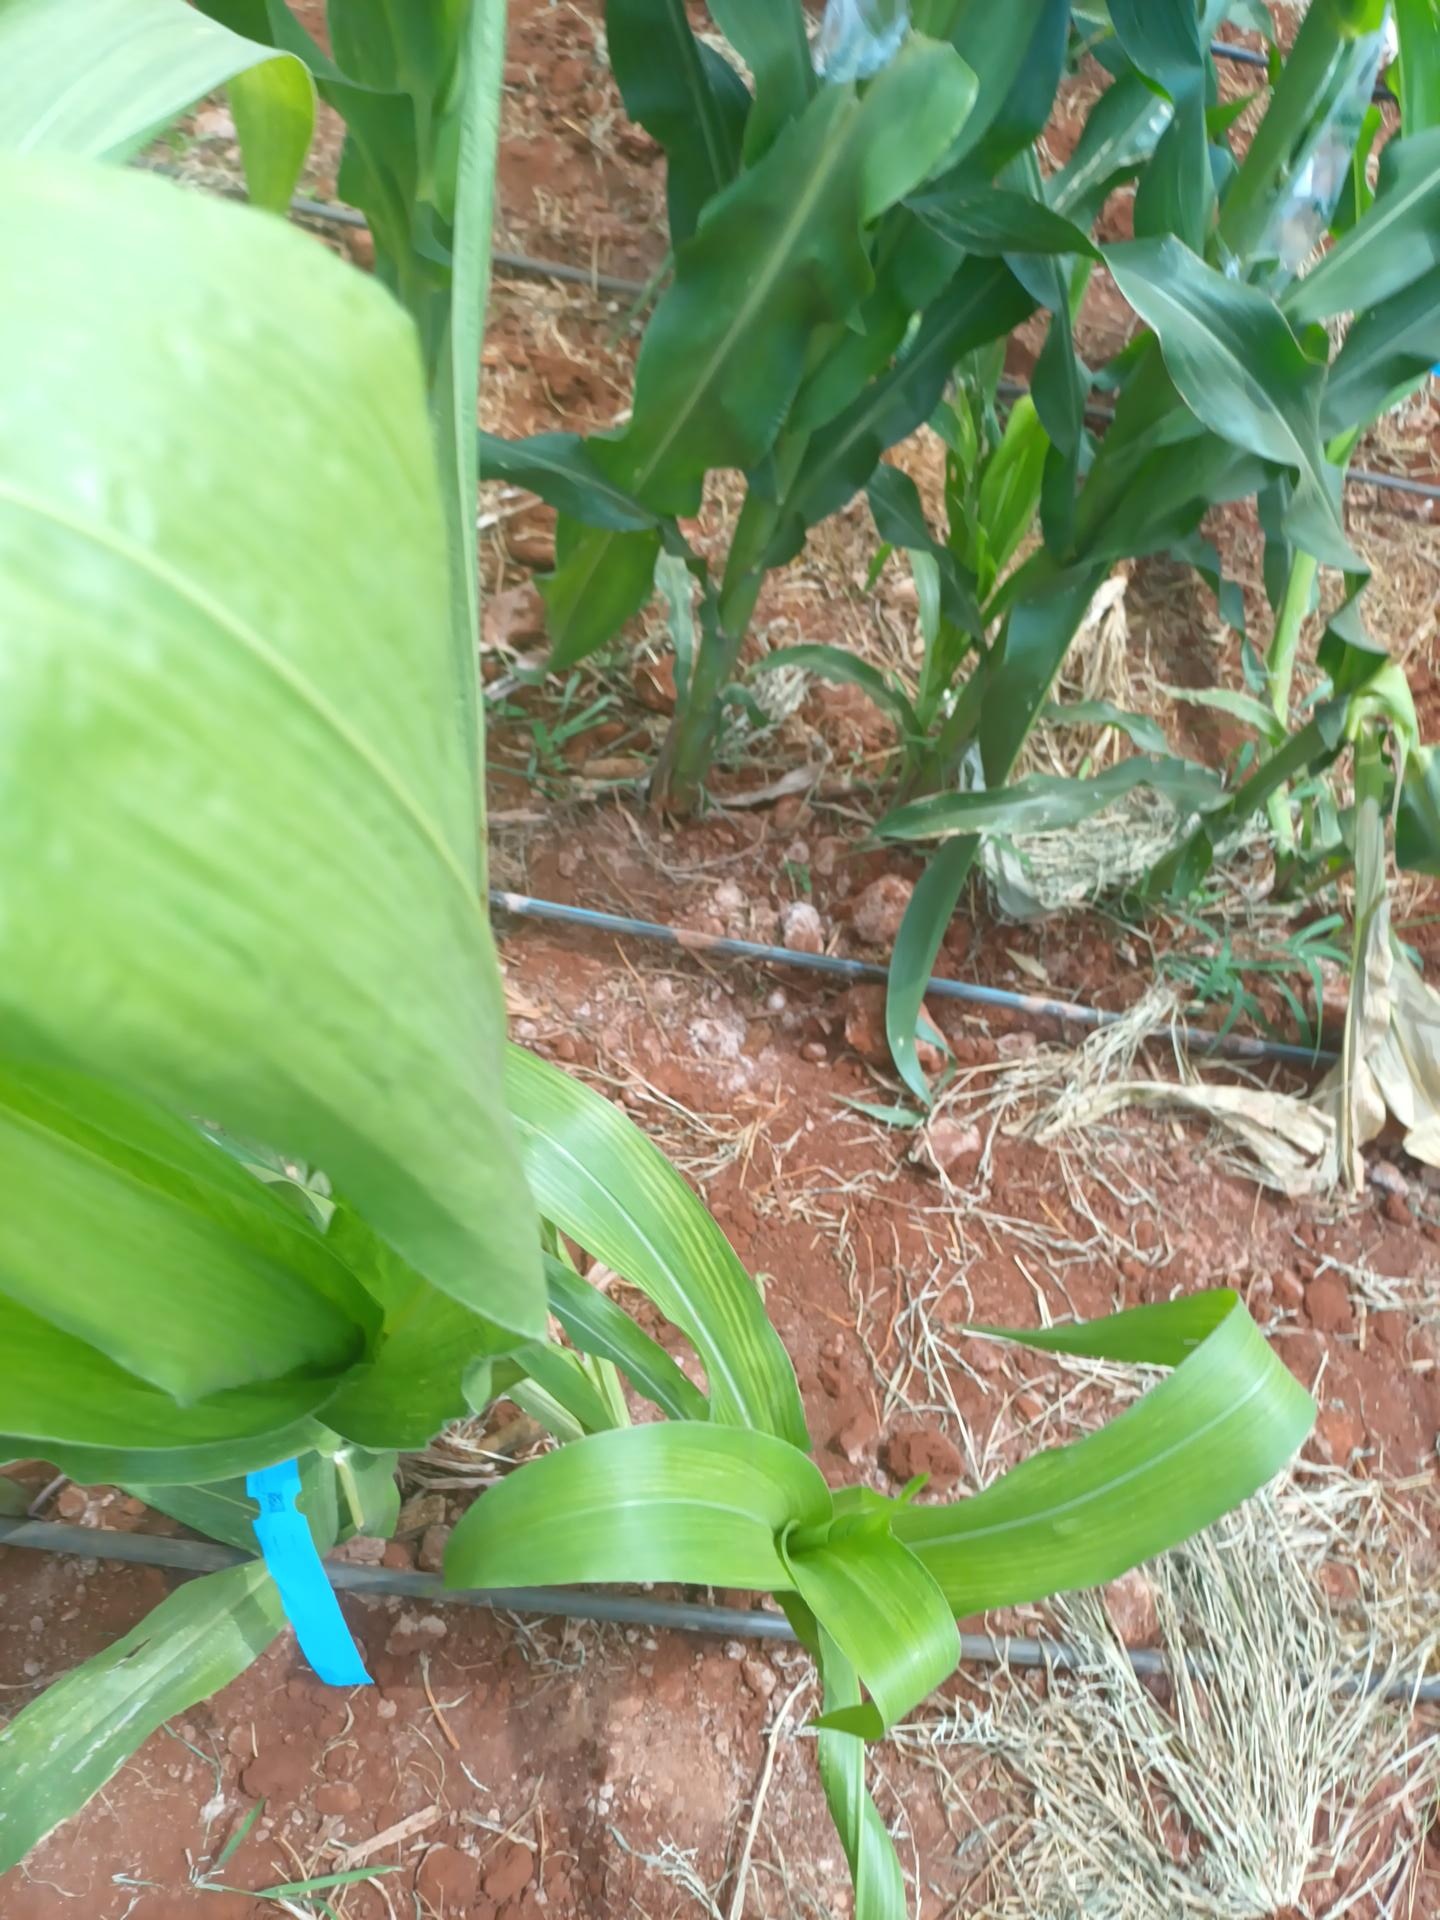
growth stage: vegetative
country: Kenya
